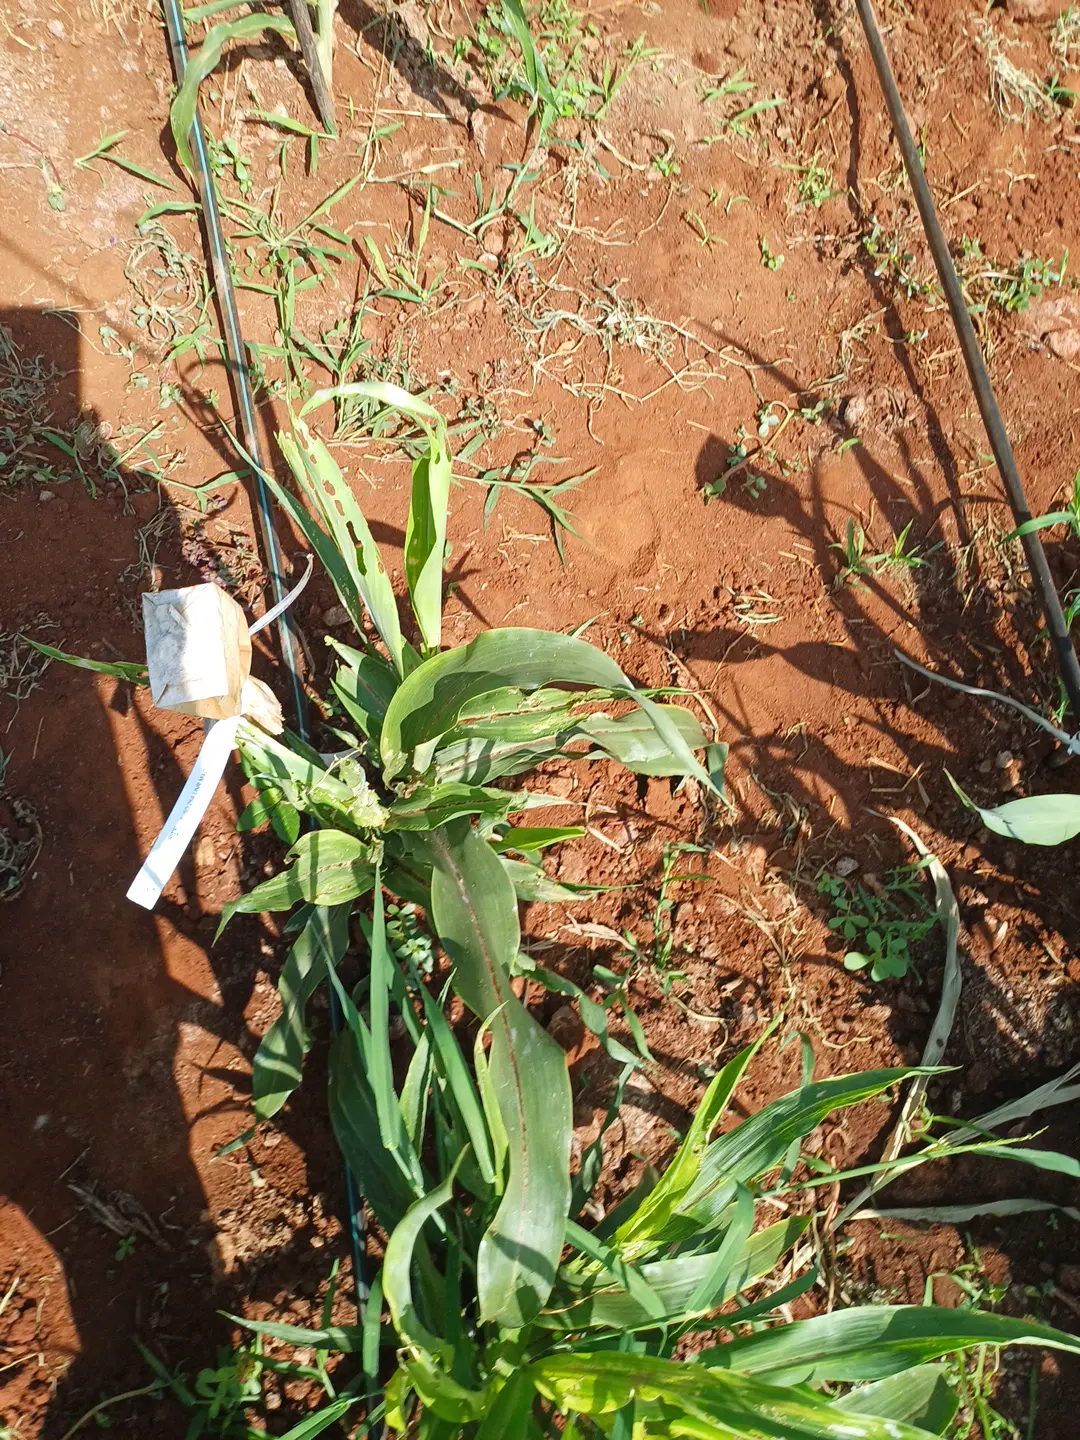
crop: sorghum
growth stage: heading tuber
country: Kenya
